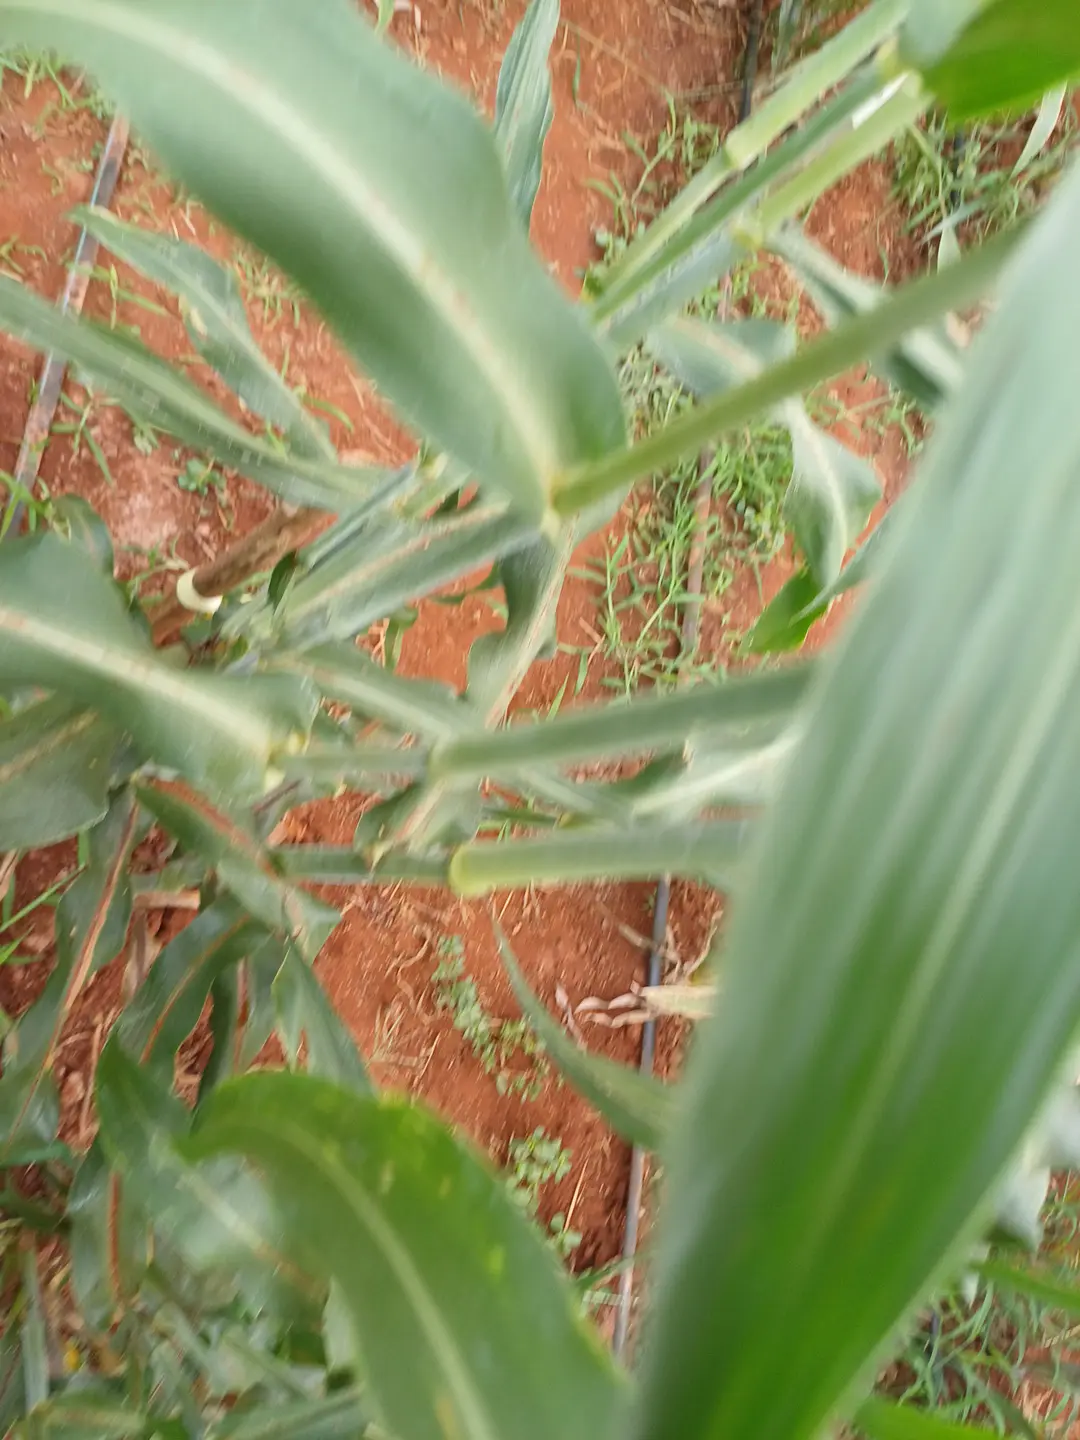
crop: sorghum
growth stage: filling grain
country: Kenya
